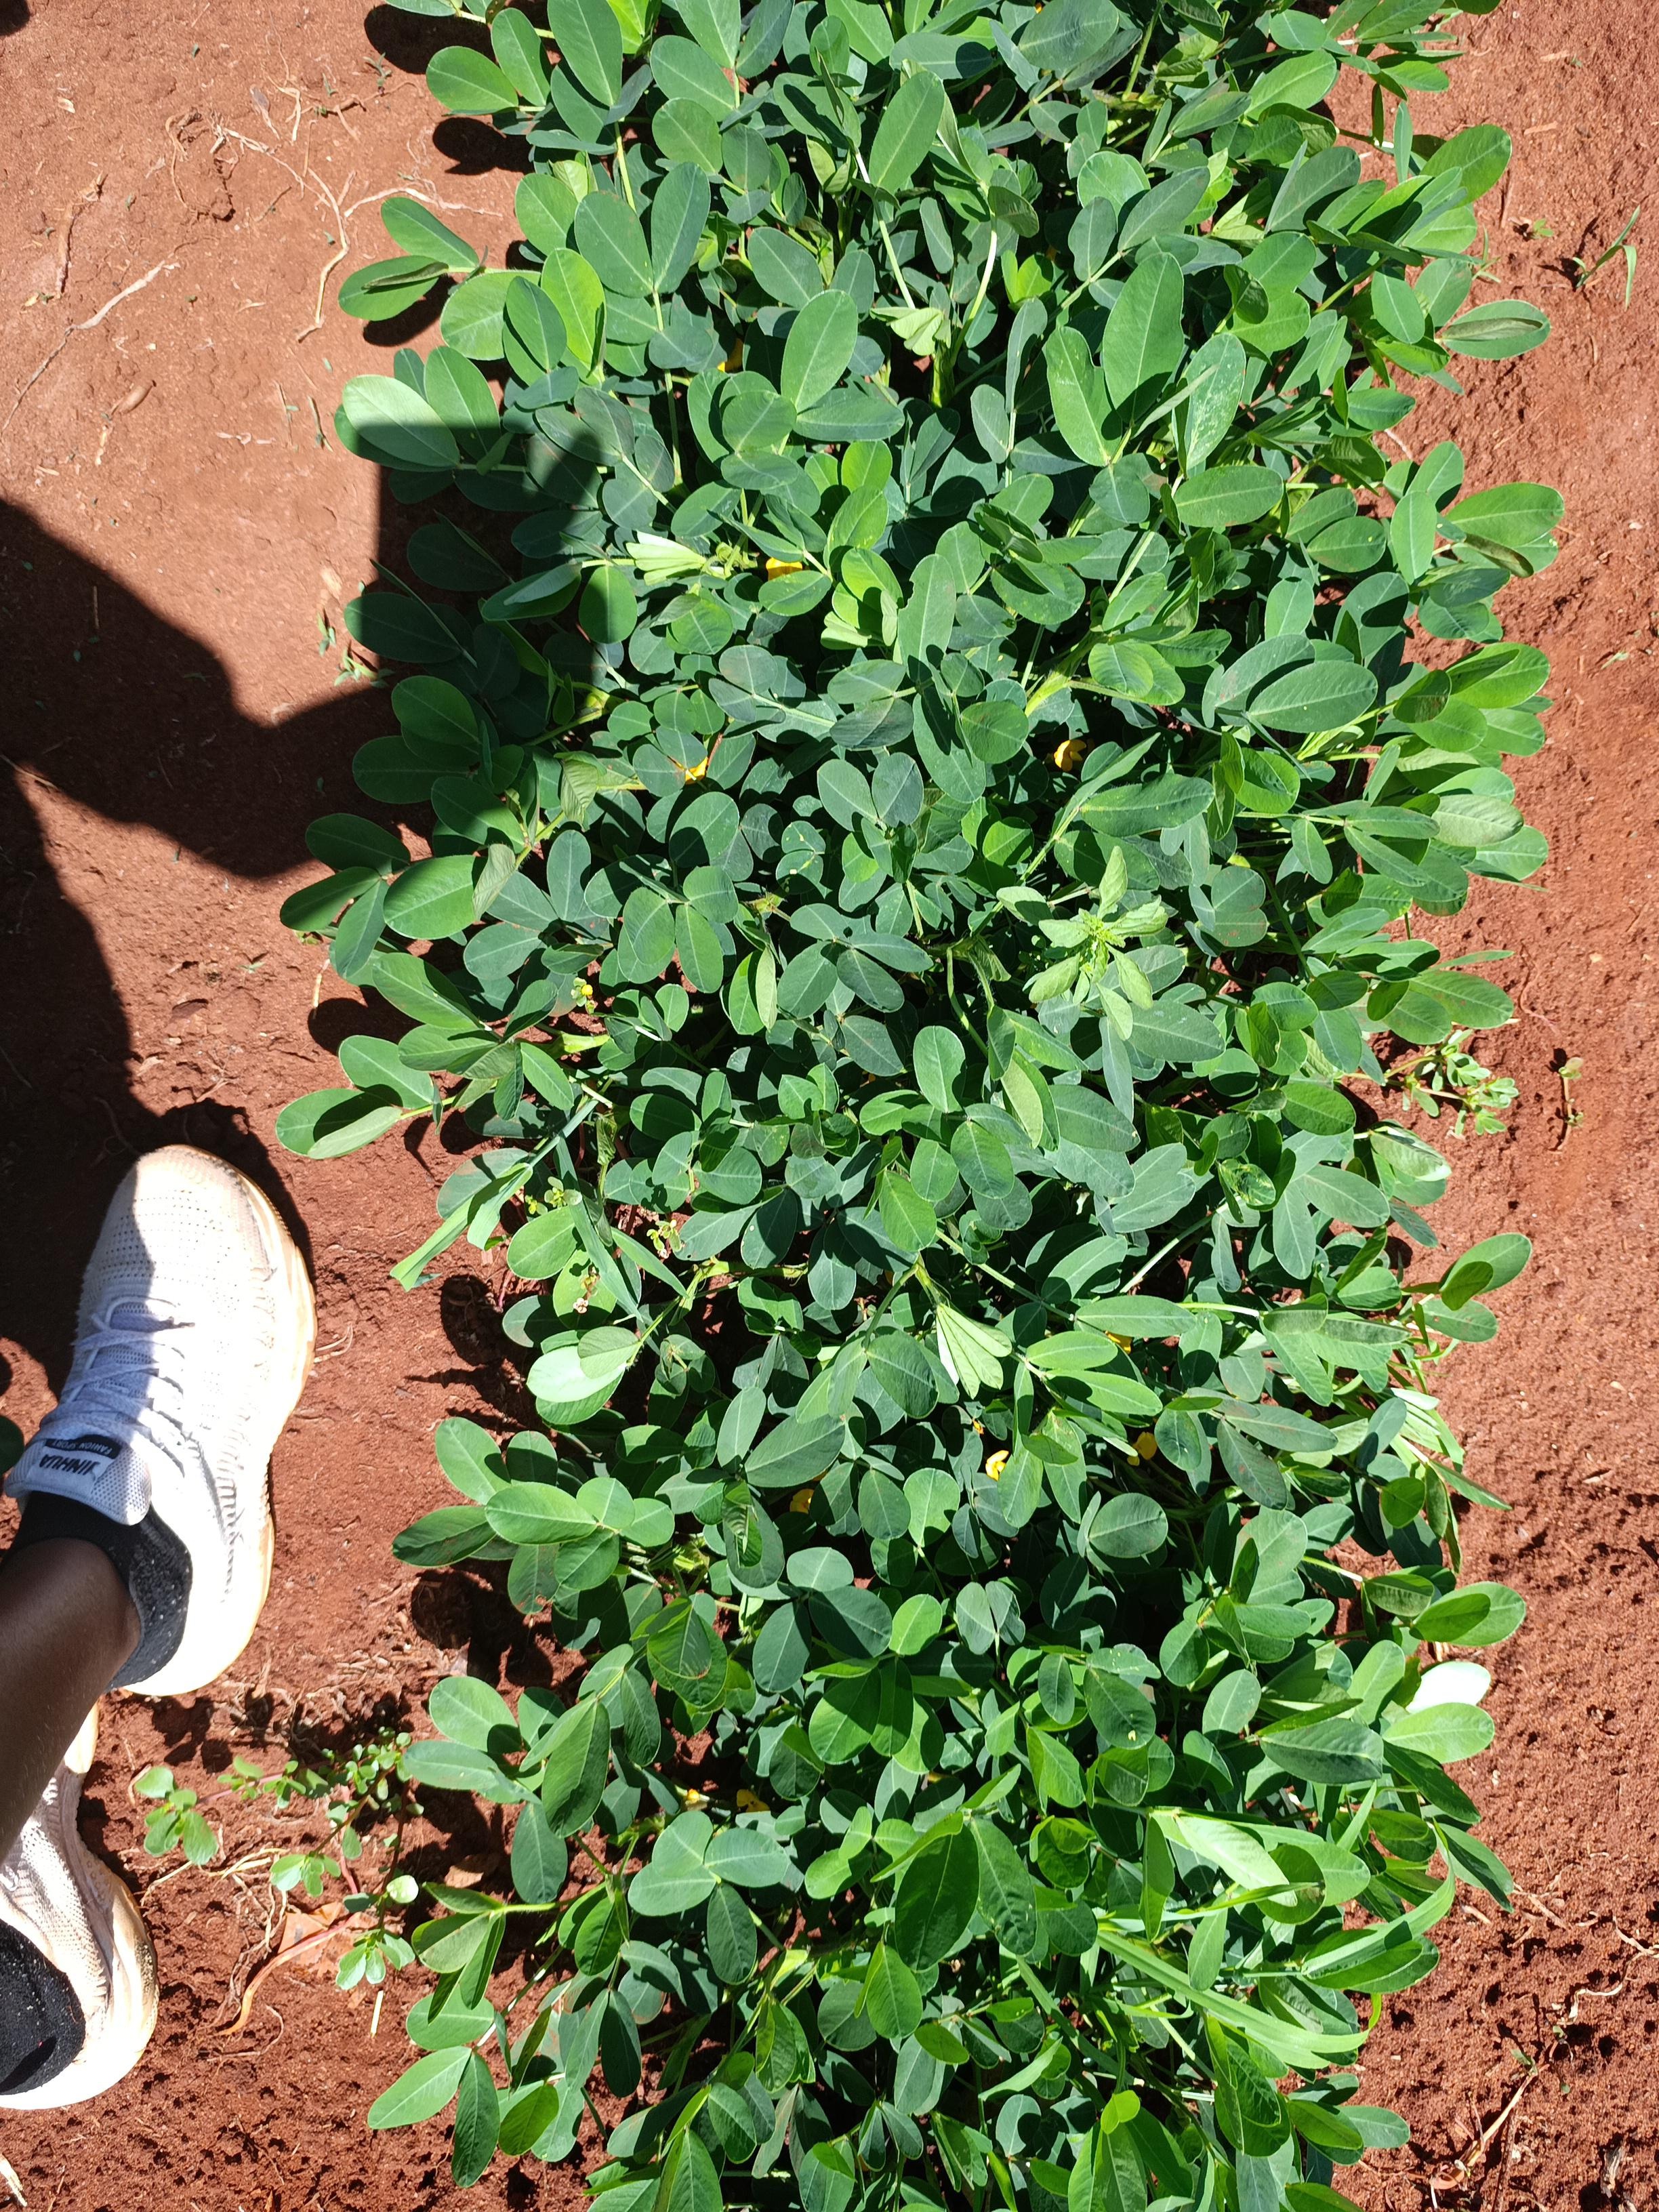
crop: groundnut
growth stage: flowering
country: Kenya
